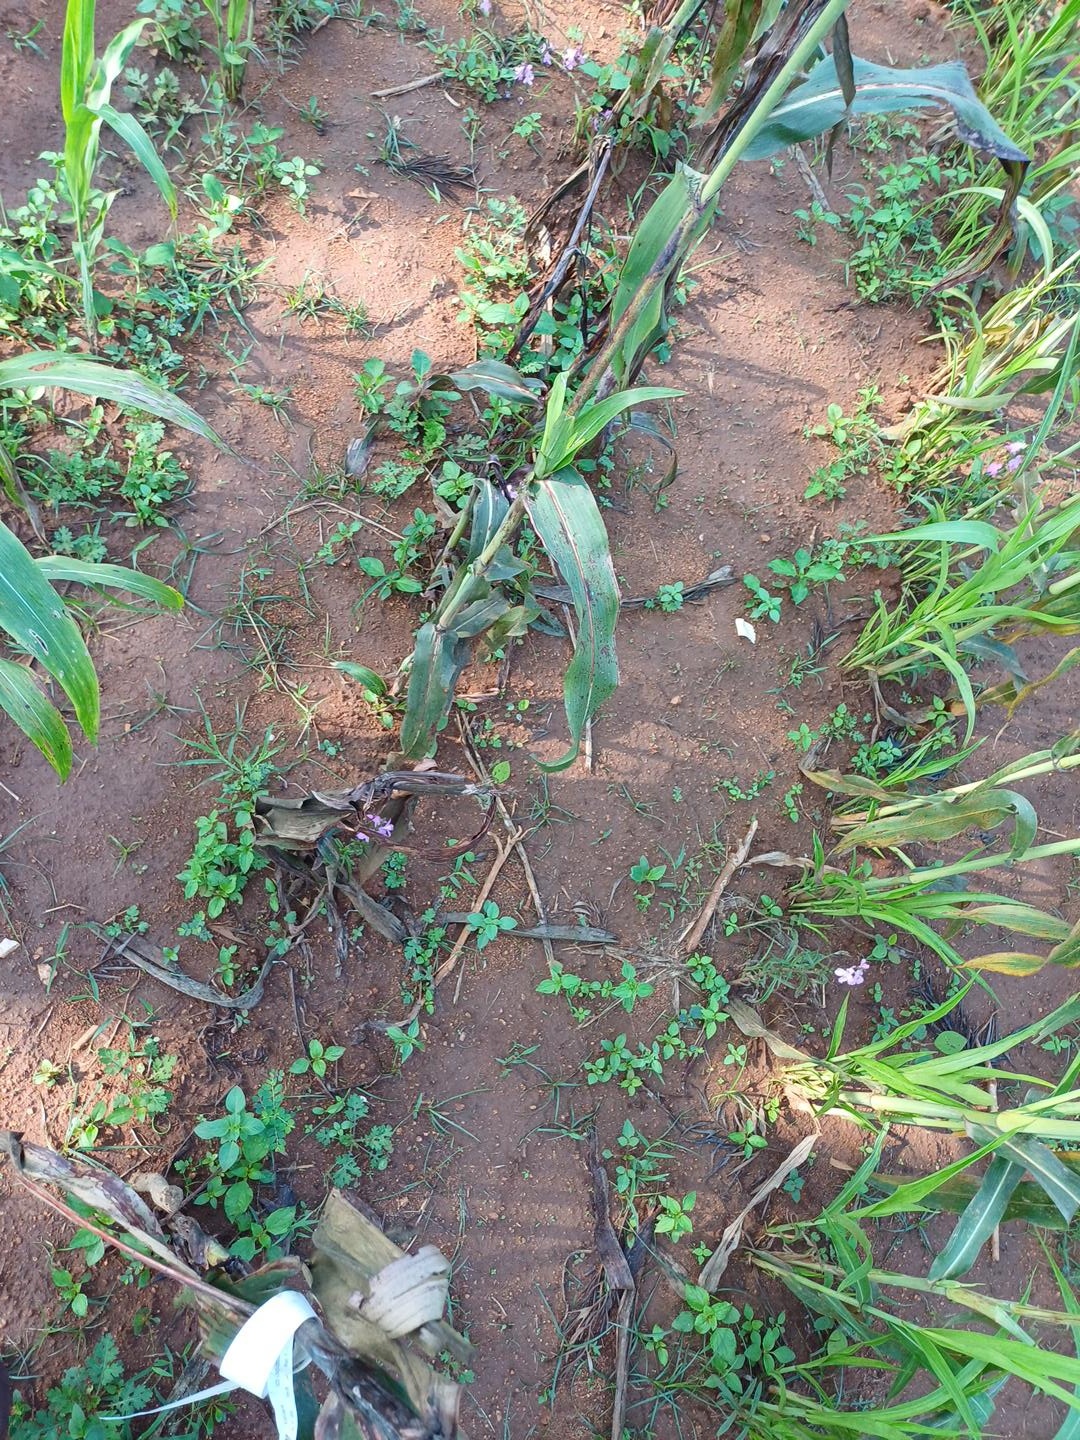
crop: sorghum
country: Kenya
